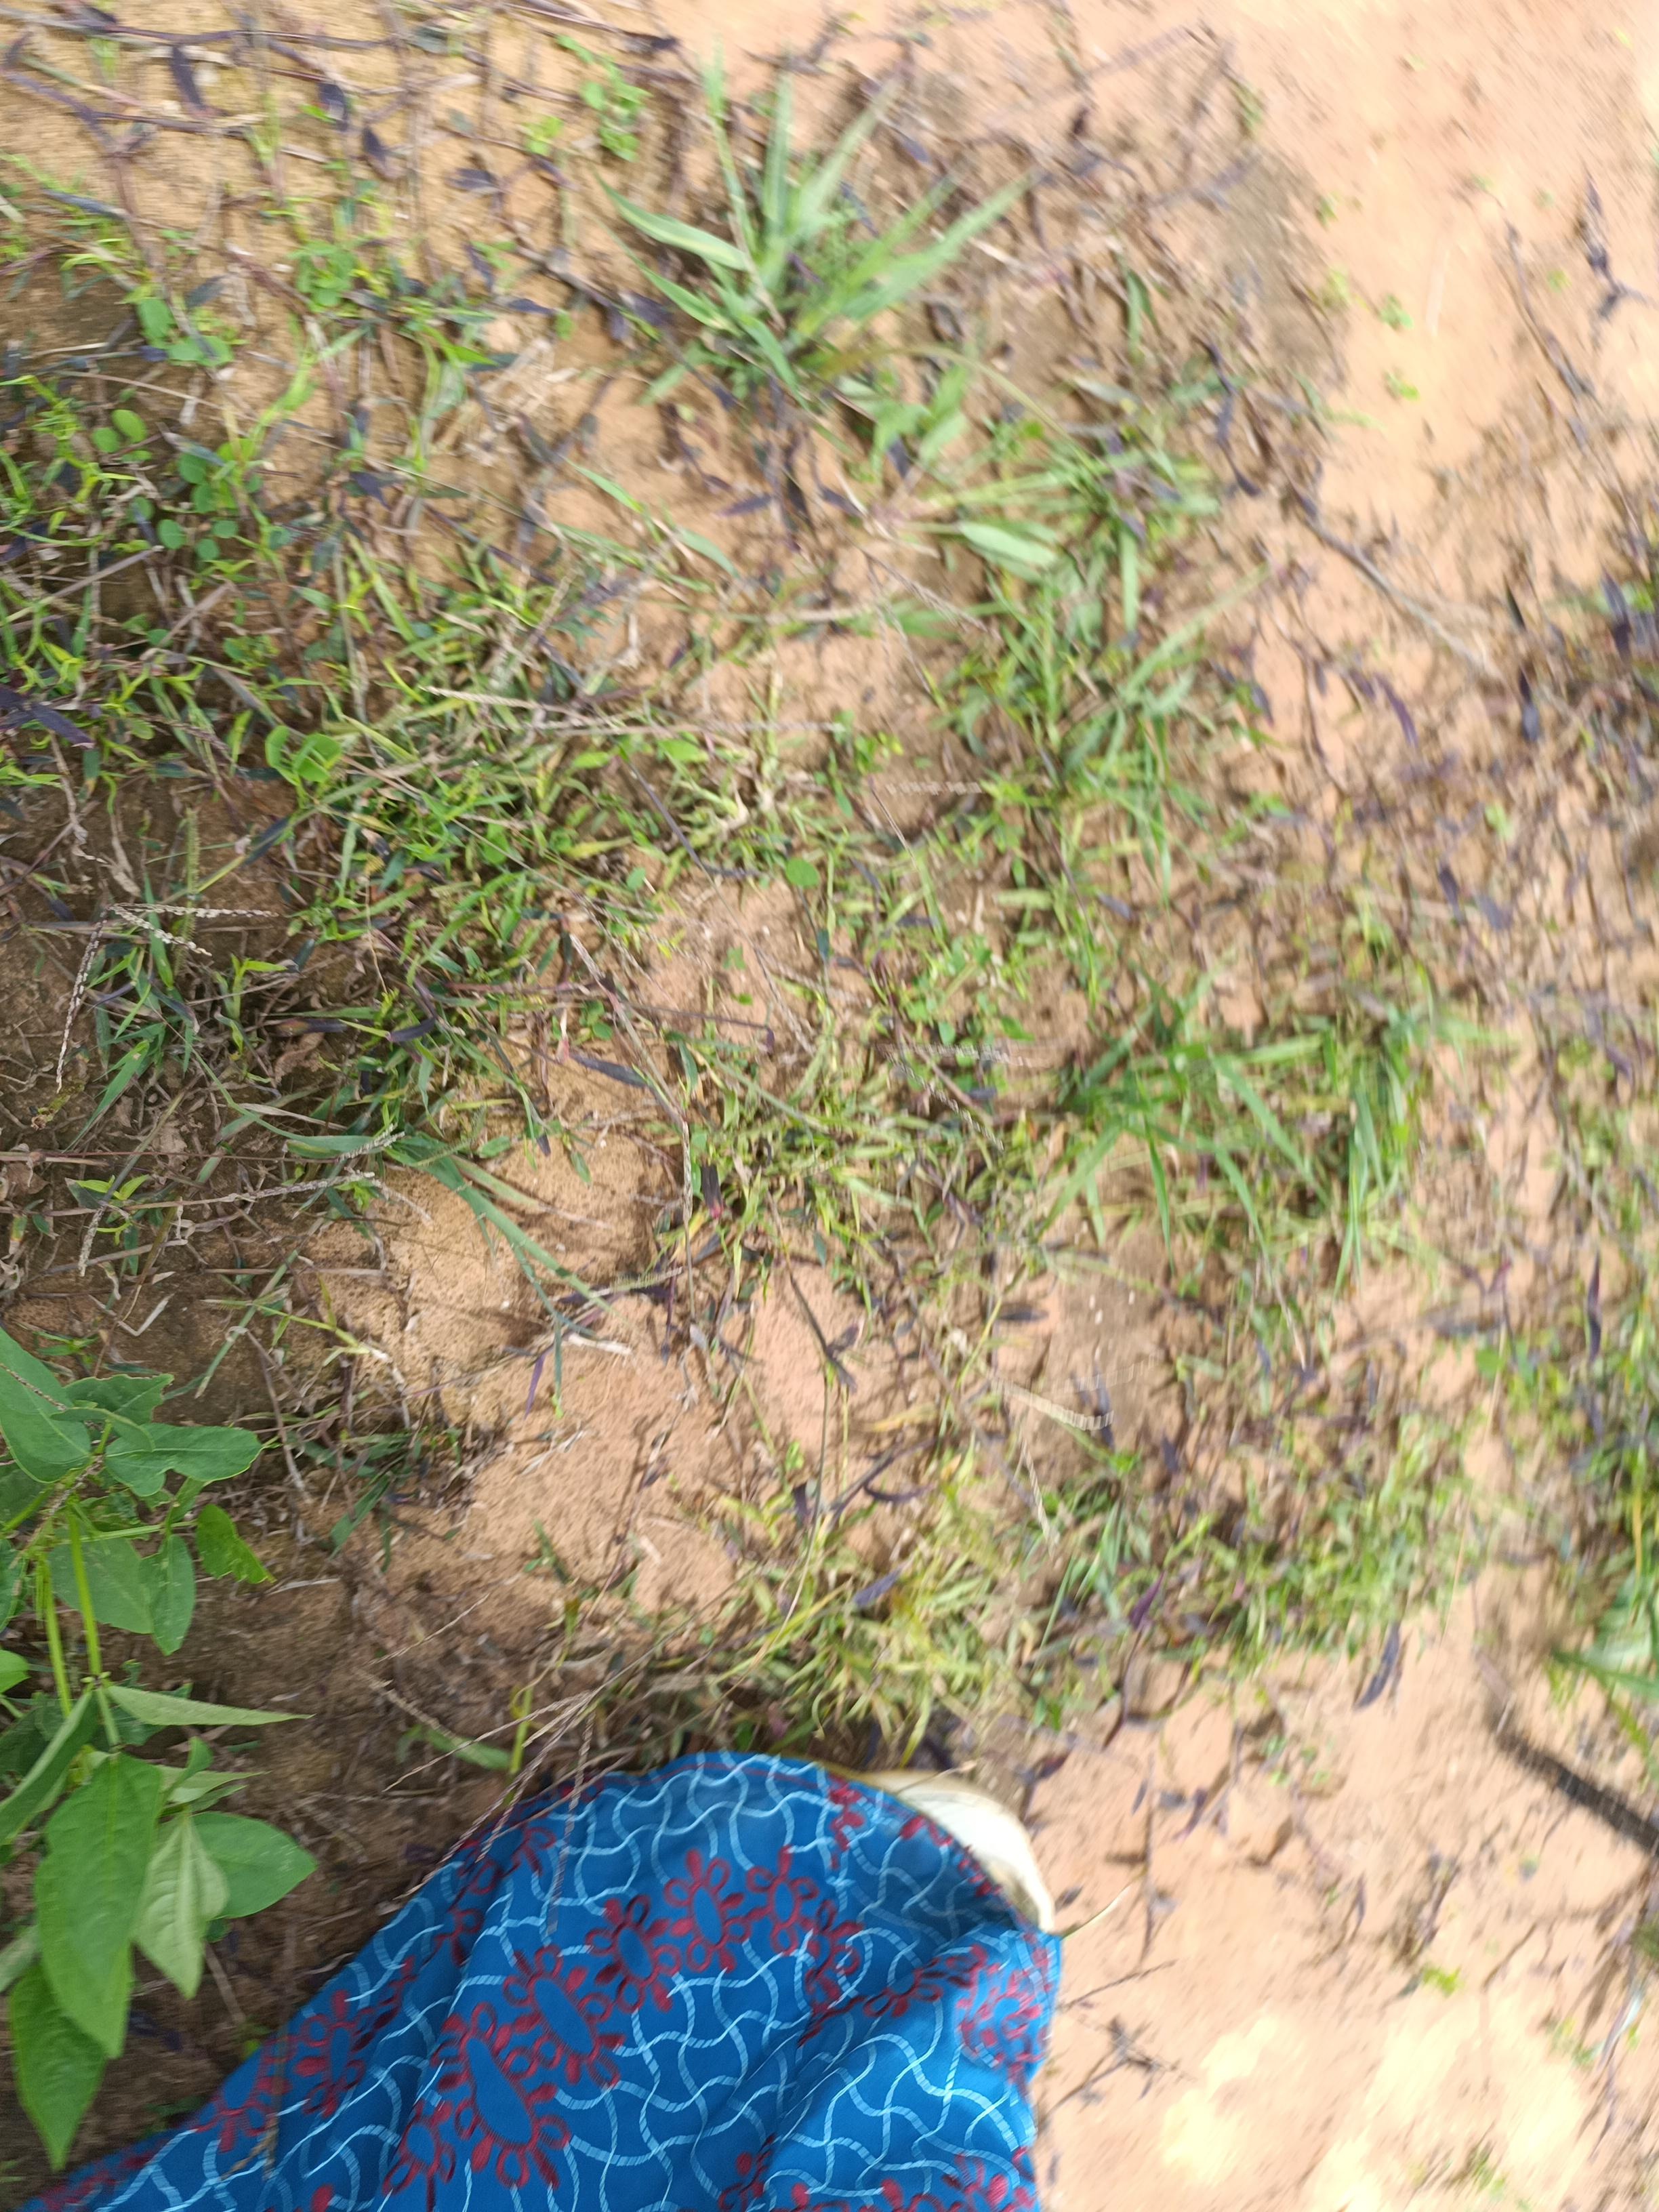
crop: cowpea
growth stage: emergence
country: Nigeria
